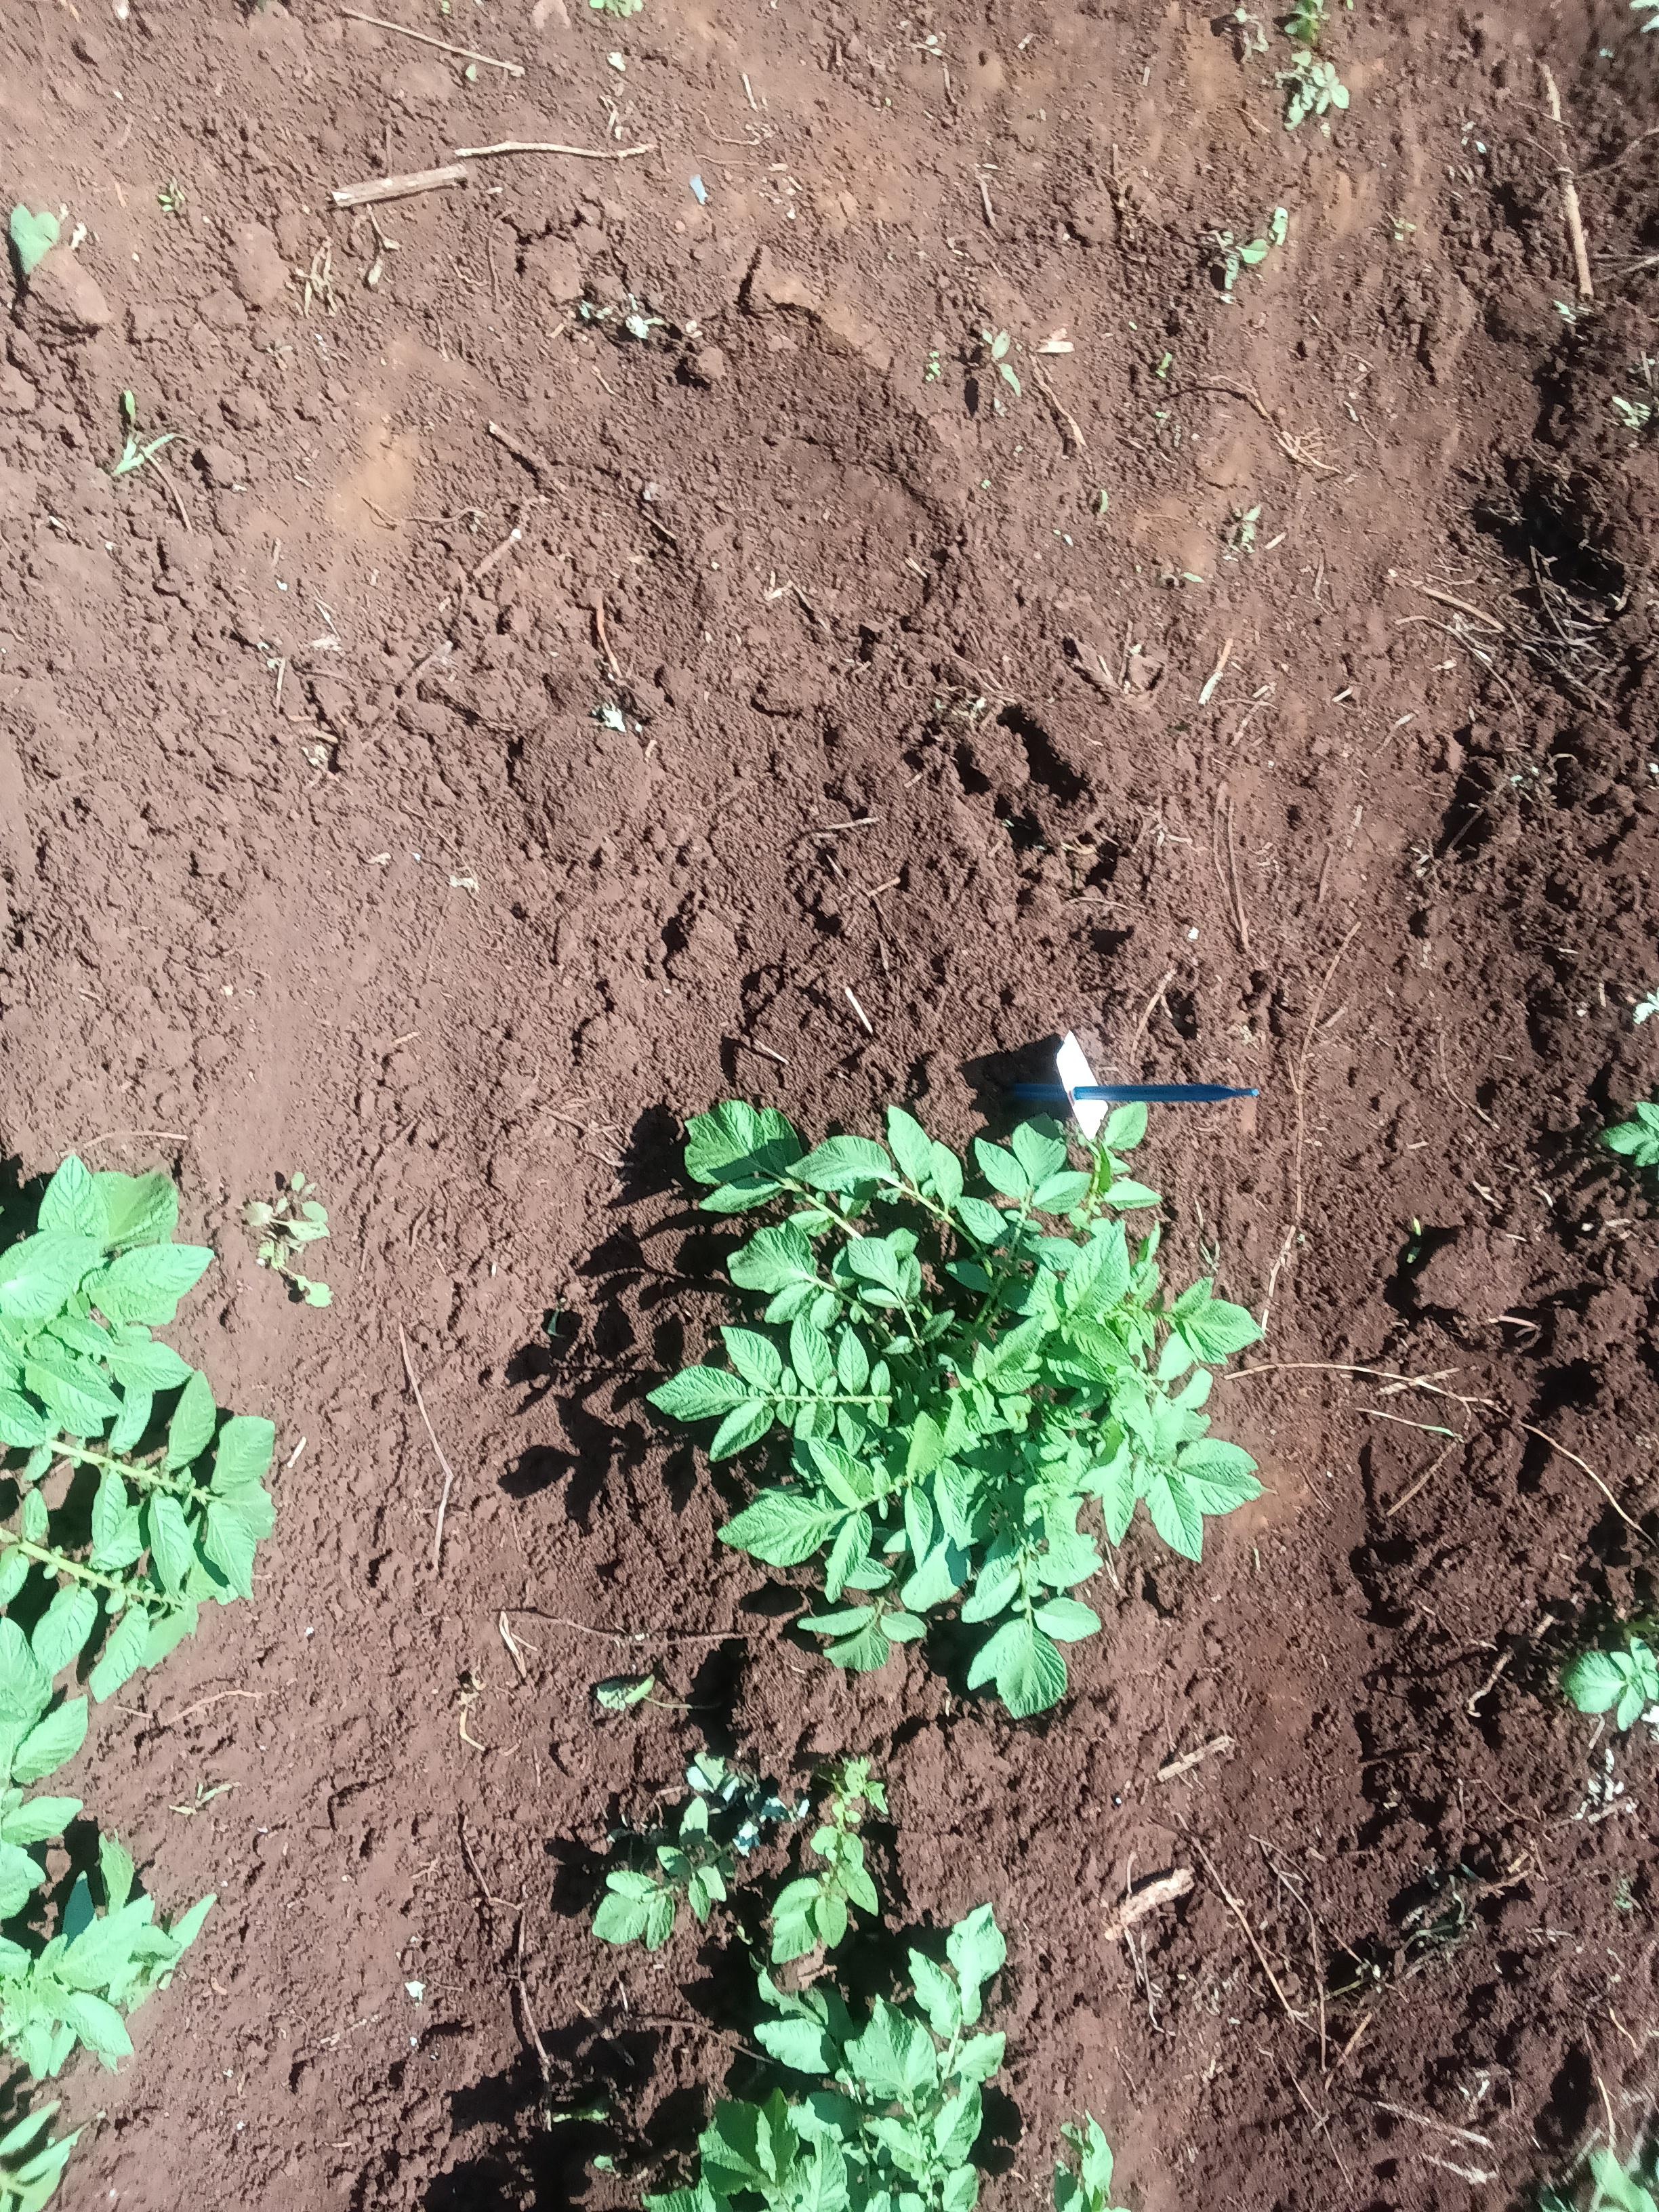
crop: potato
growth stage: vegetative
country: Kenya
